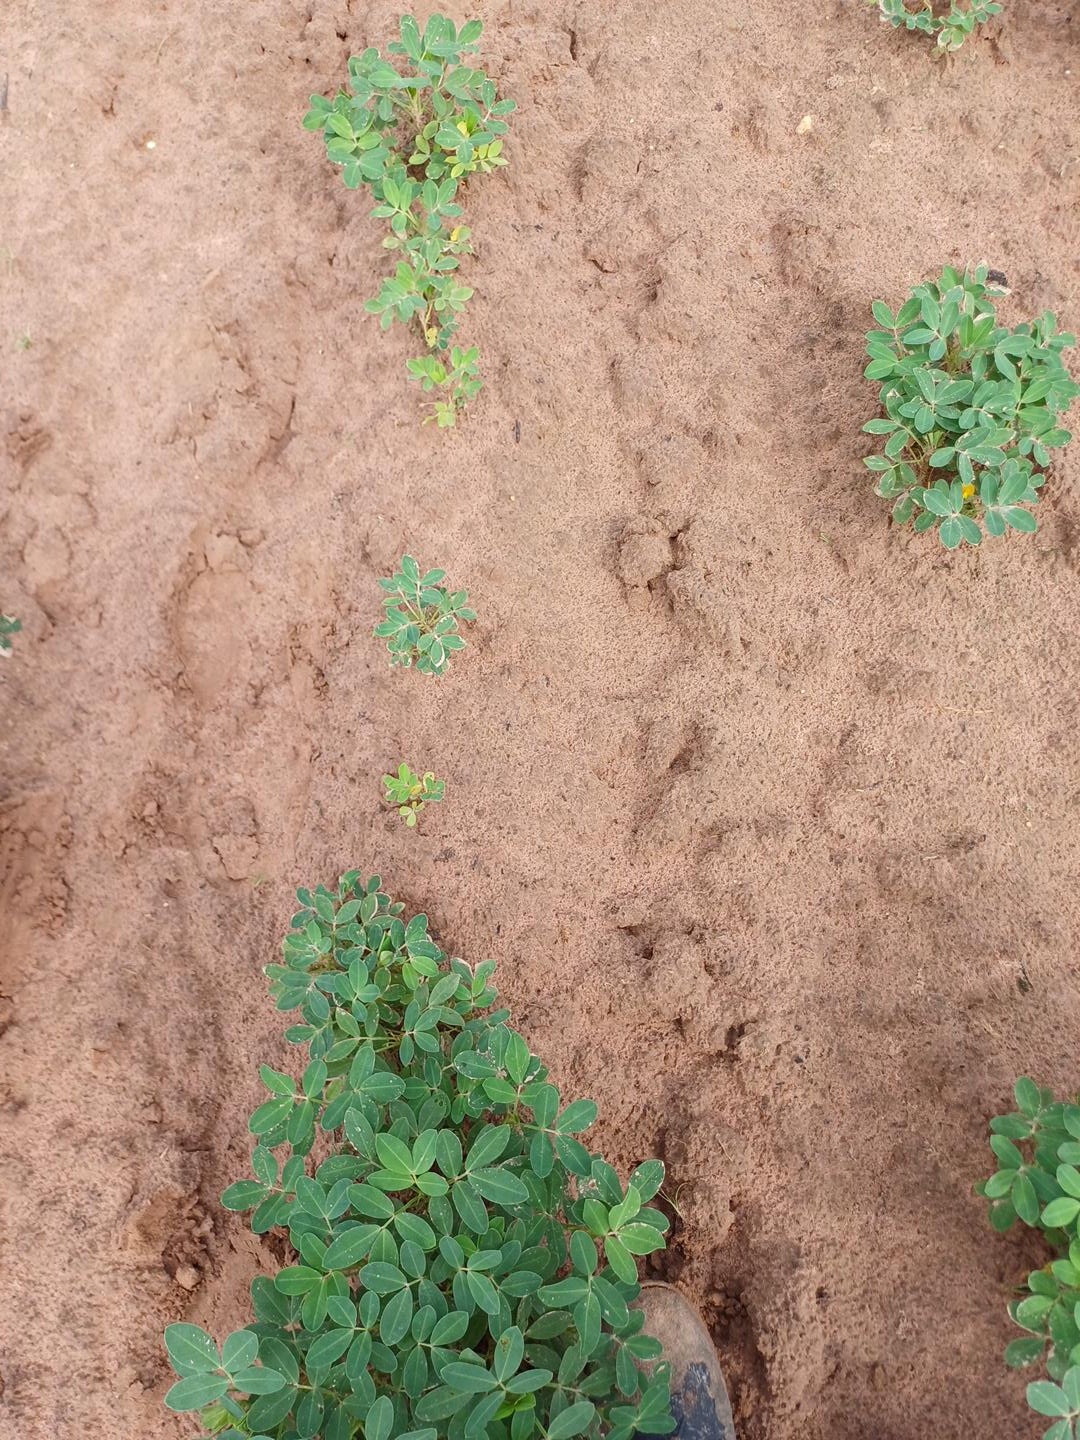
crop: groundnut
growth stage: flowering
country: Senegal
